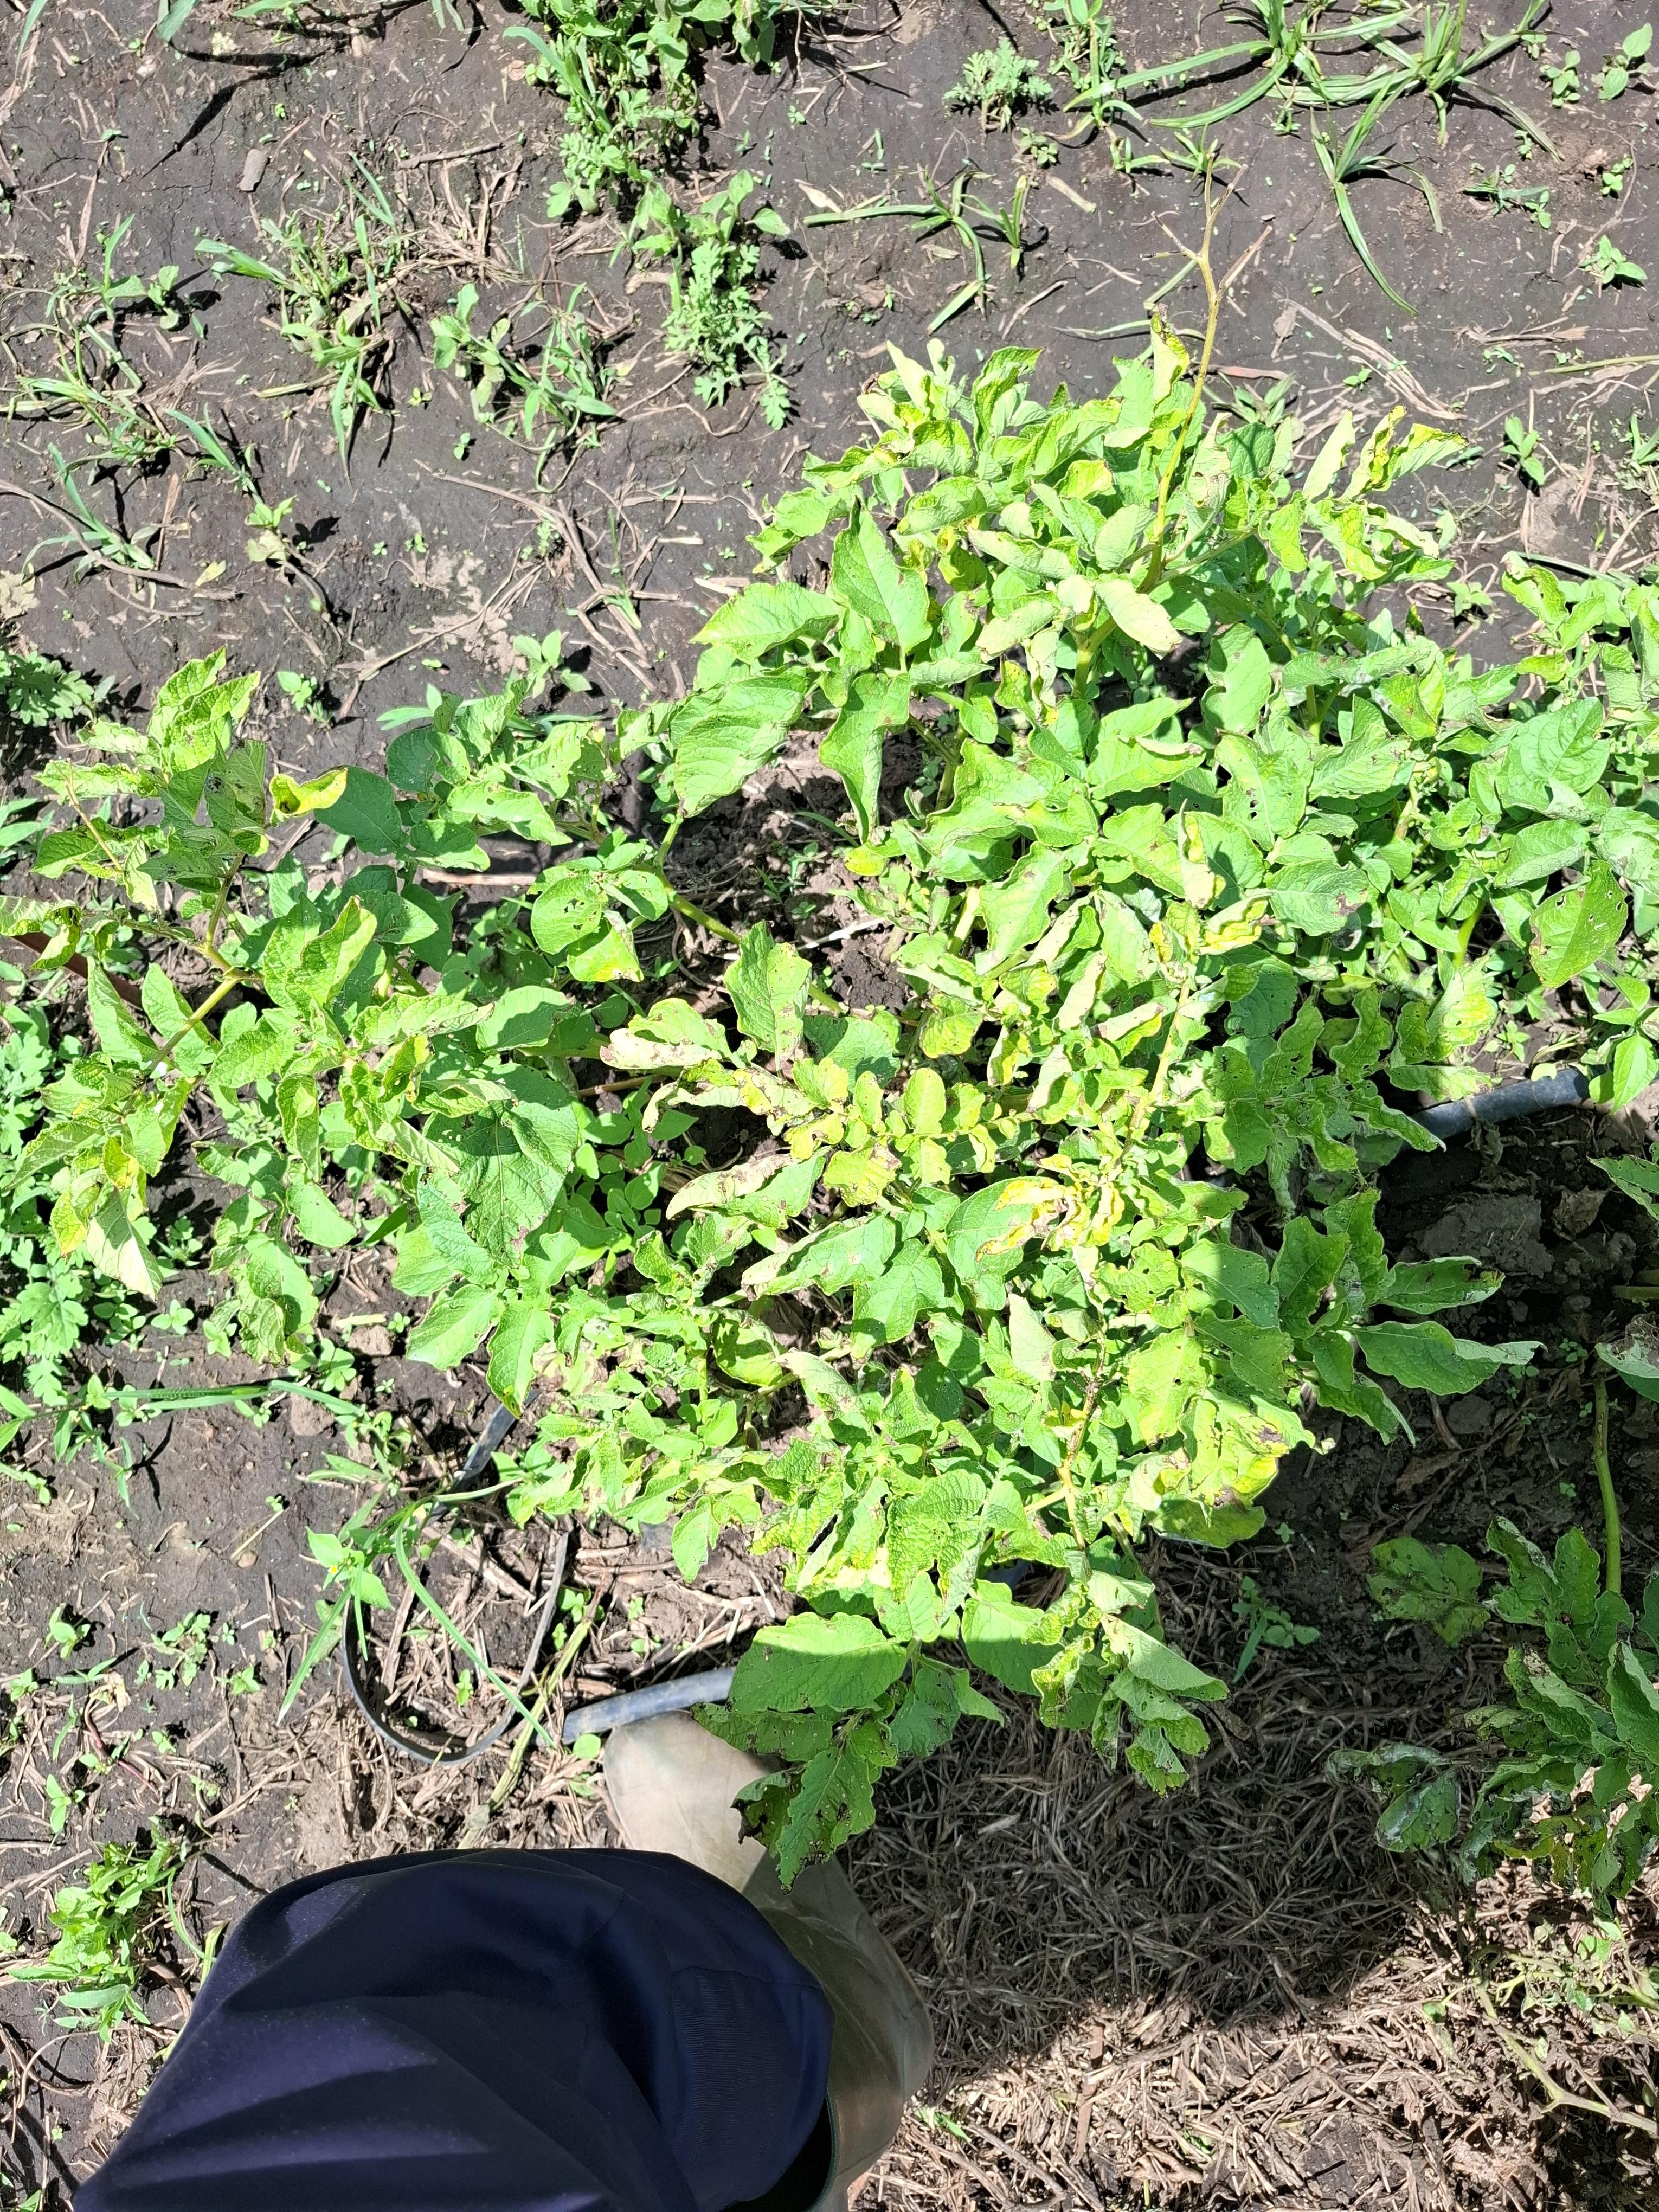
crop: potato
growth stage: flowering
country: Tanzania
